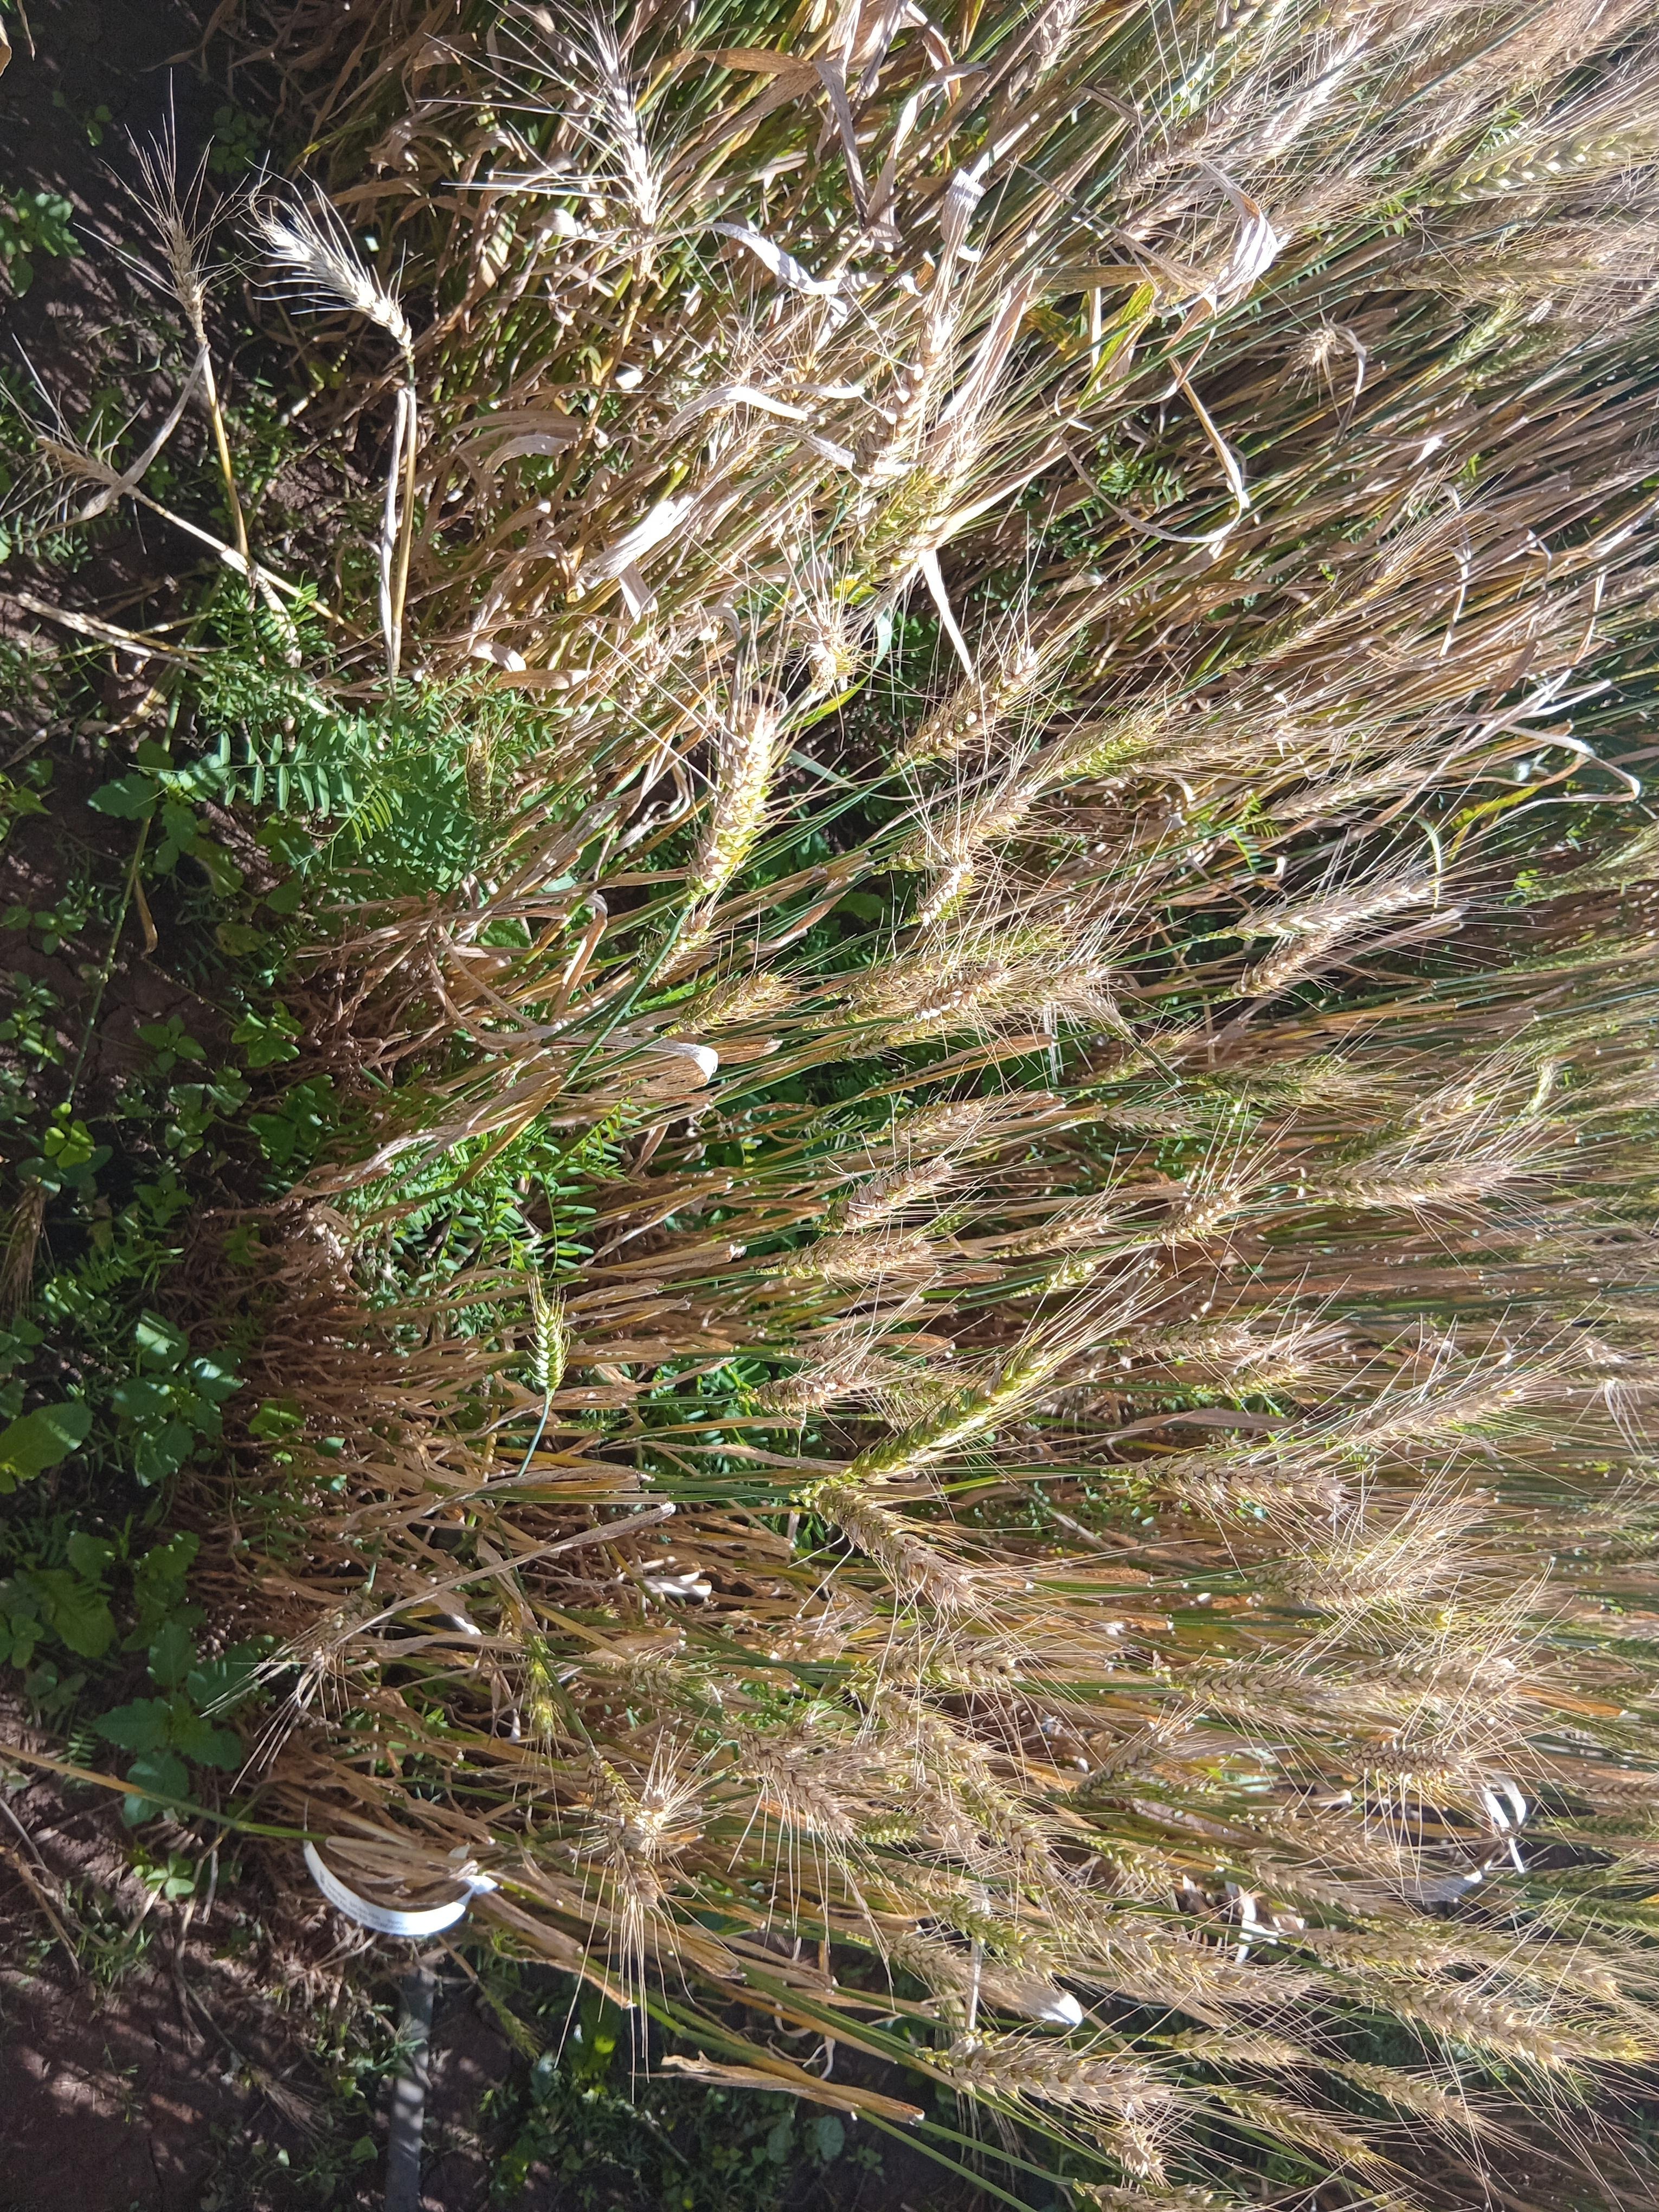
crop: wheat
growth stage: maturity
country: Kenya
